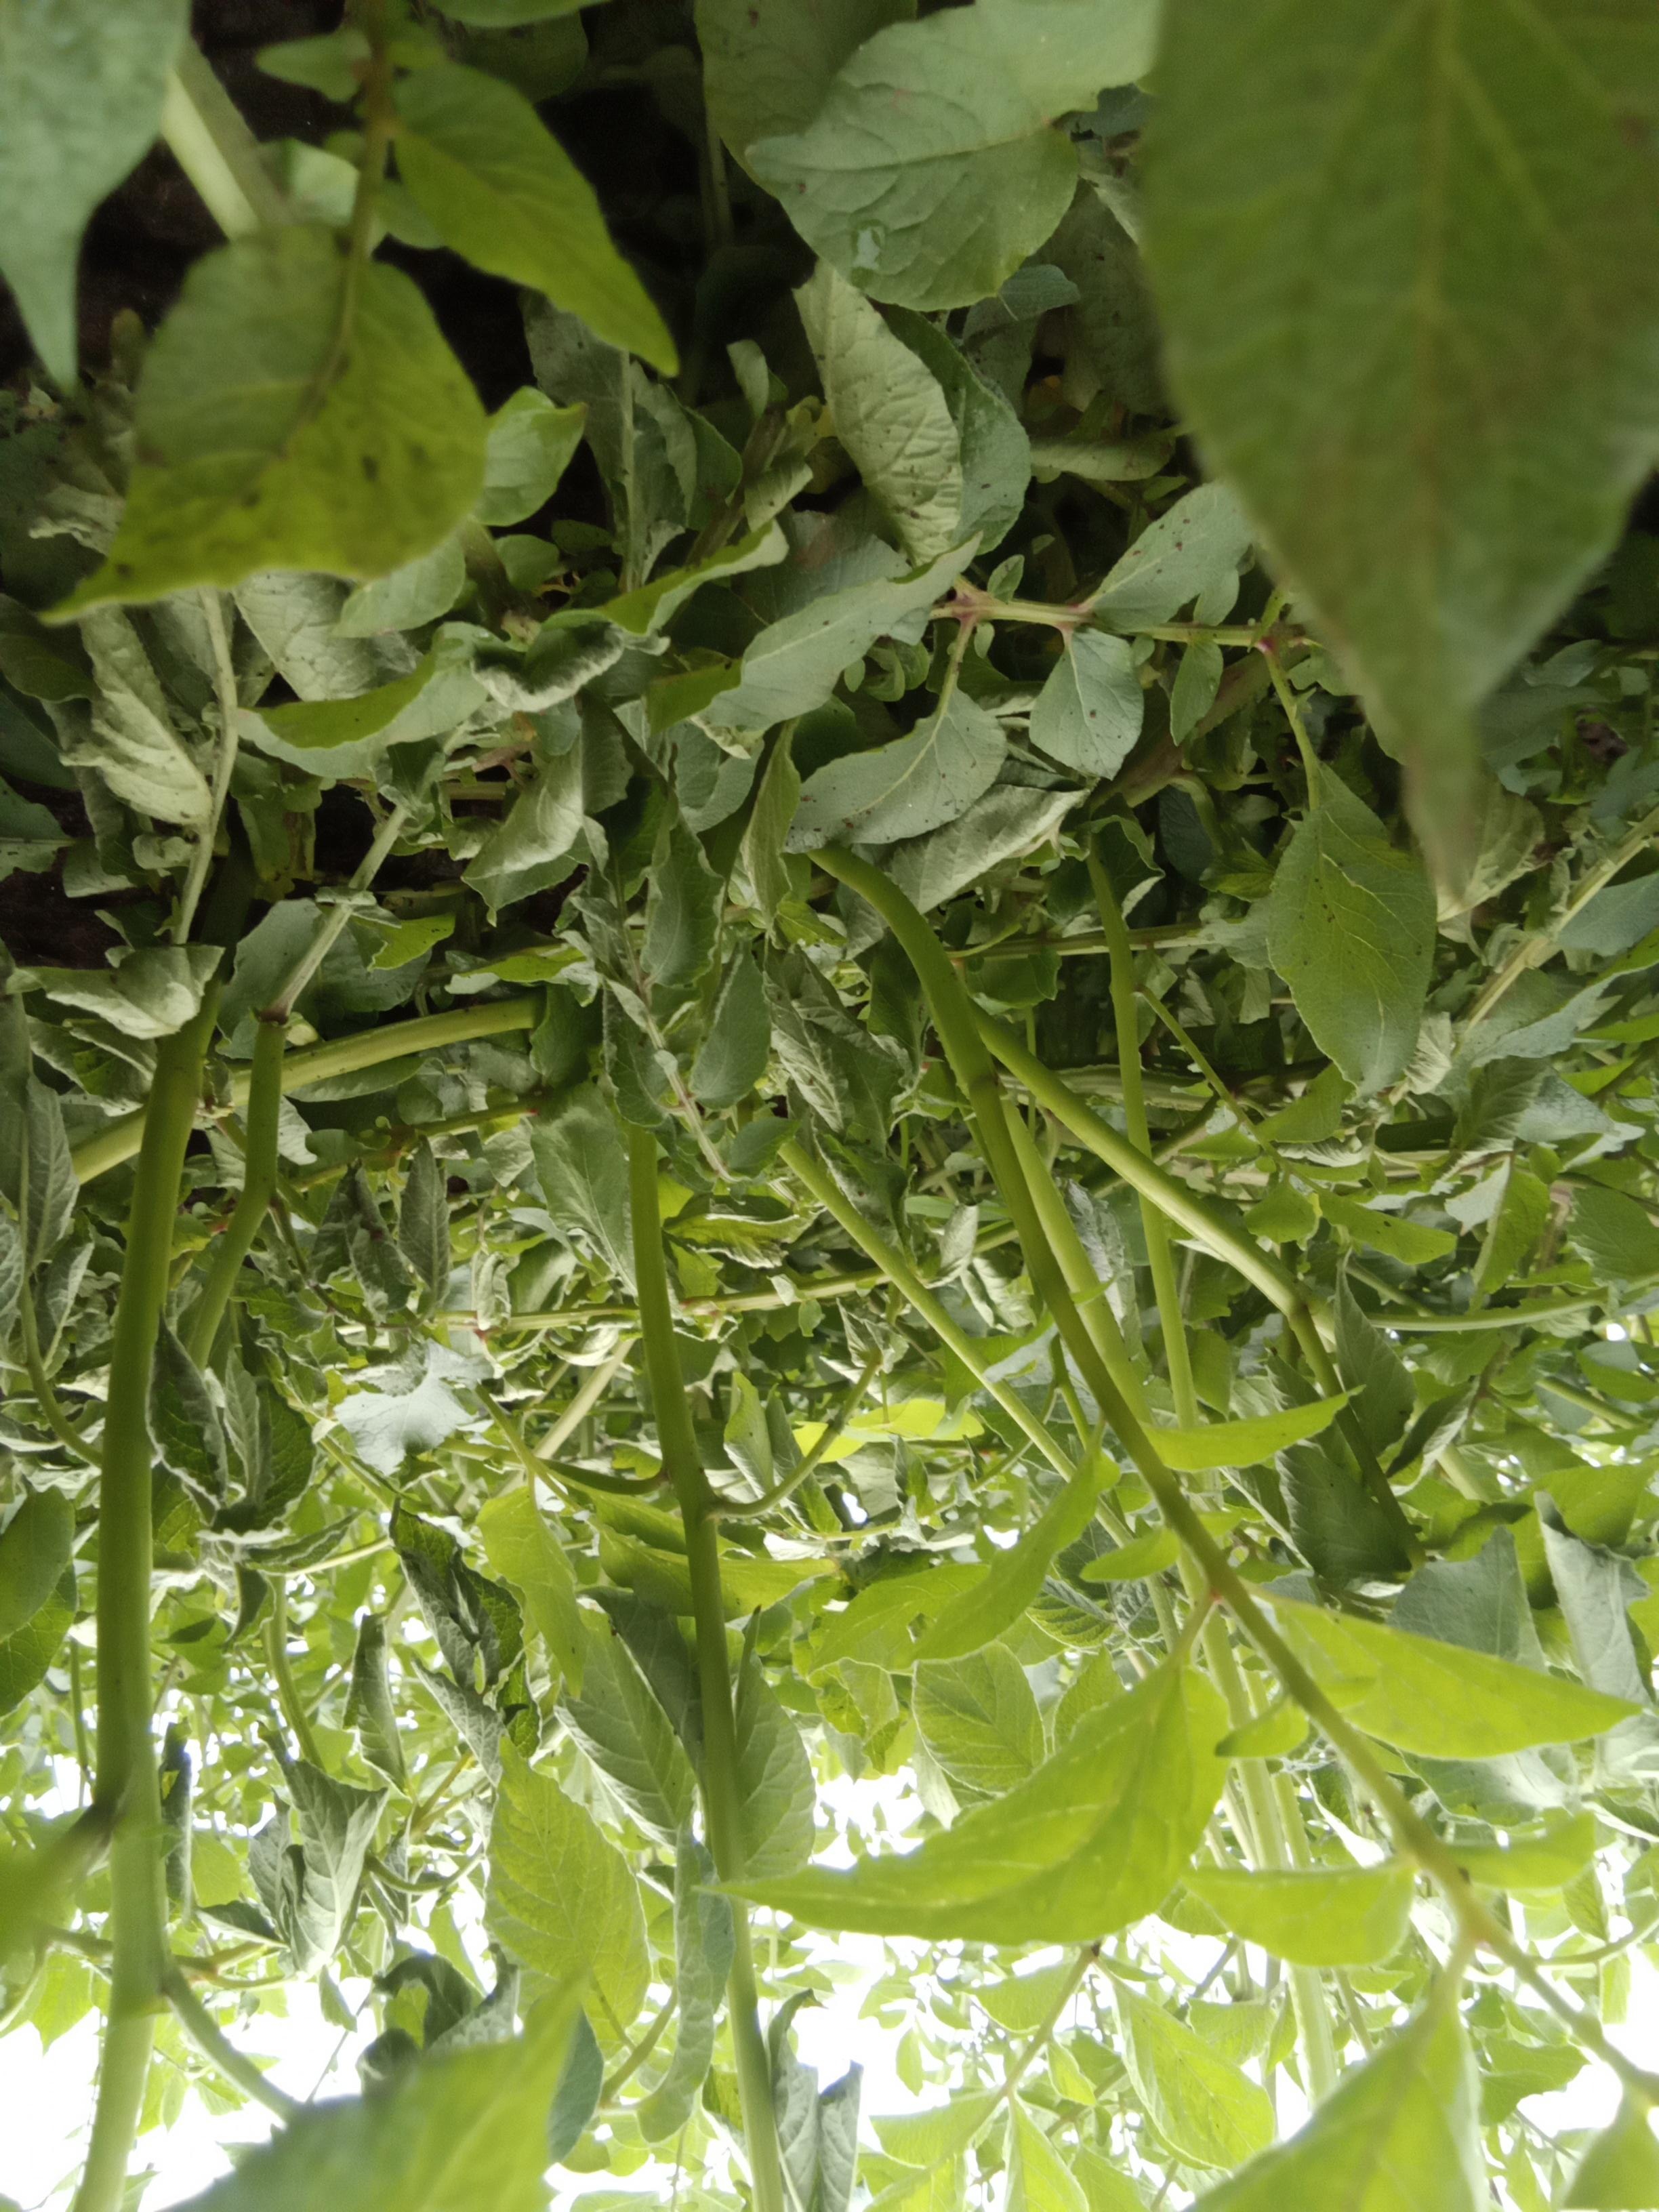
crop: potato
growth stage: flowering
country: Kenya
